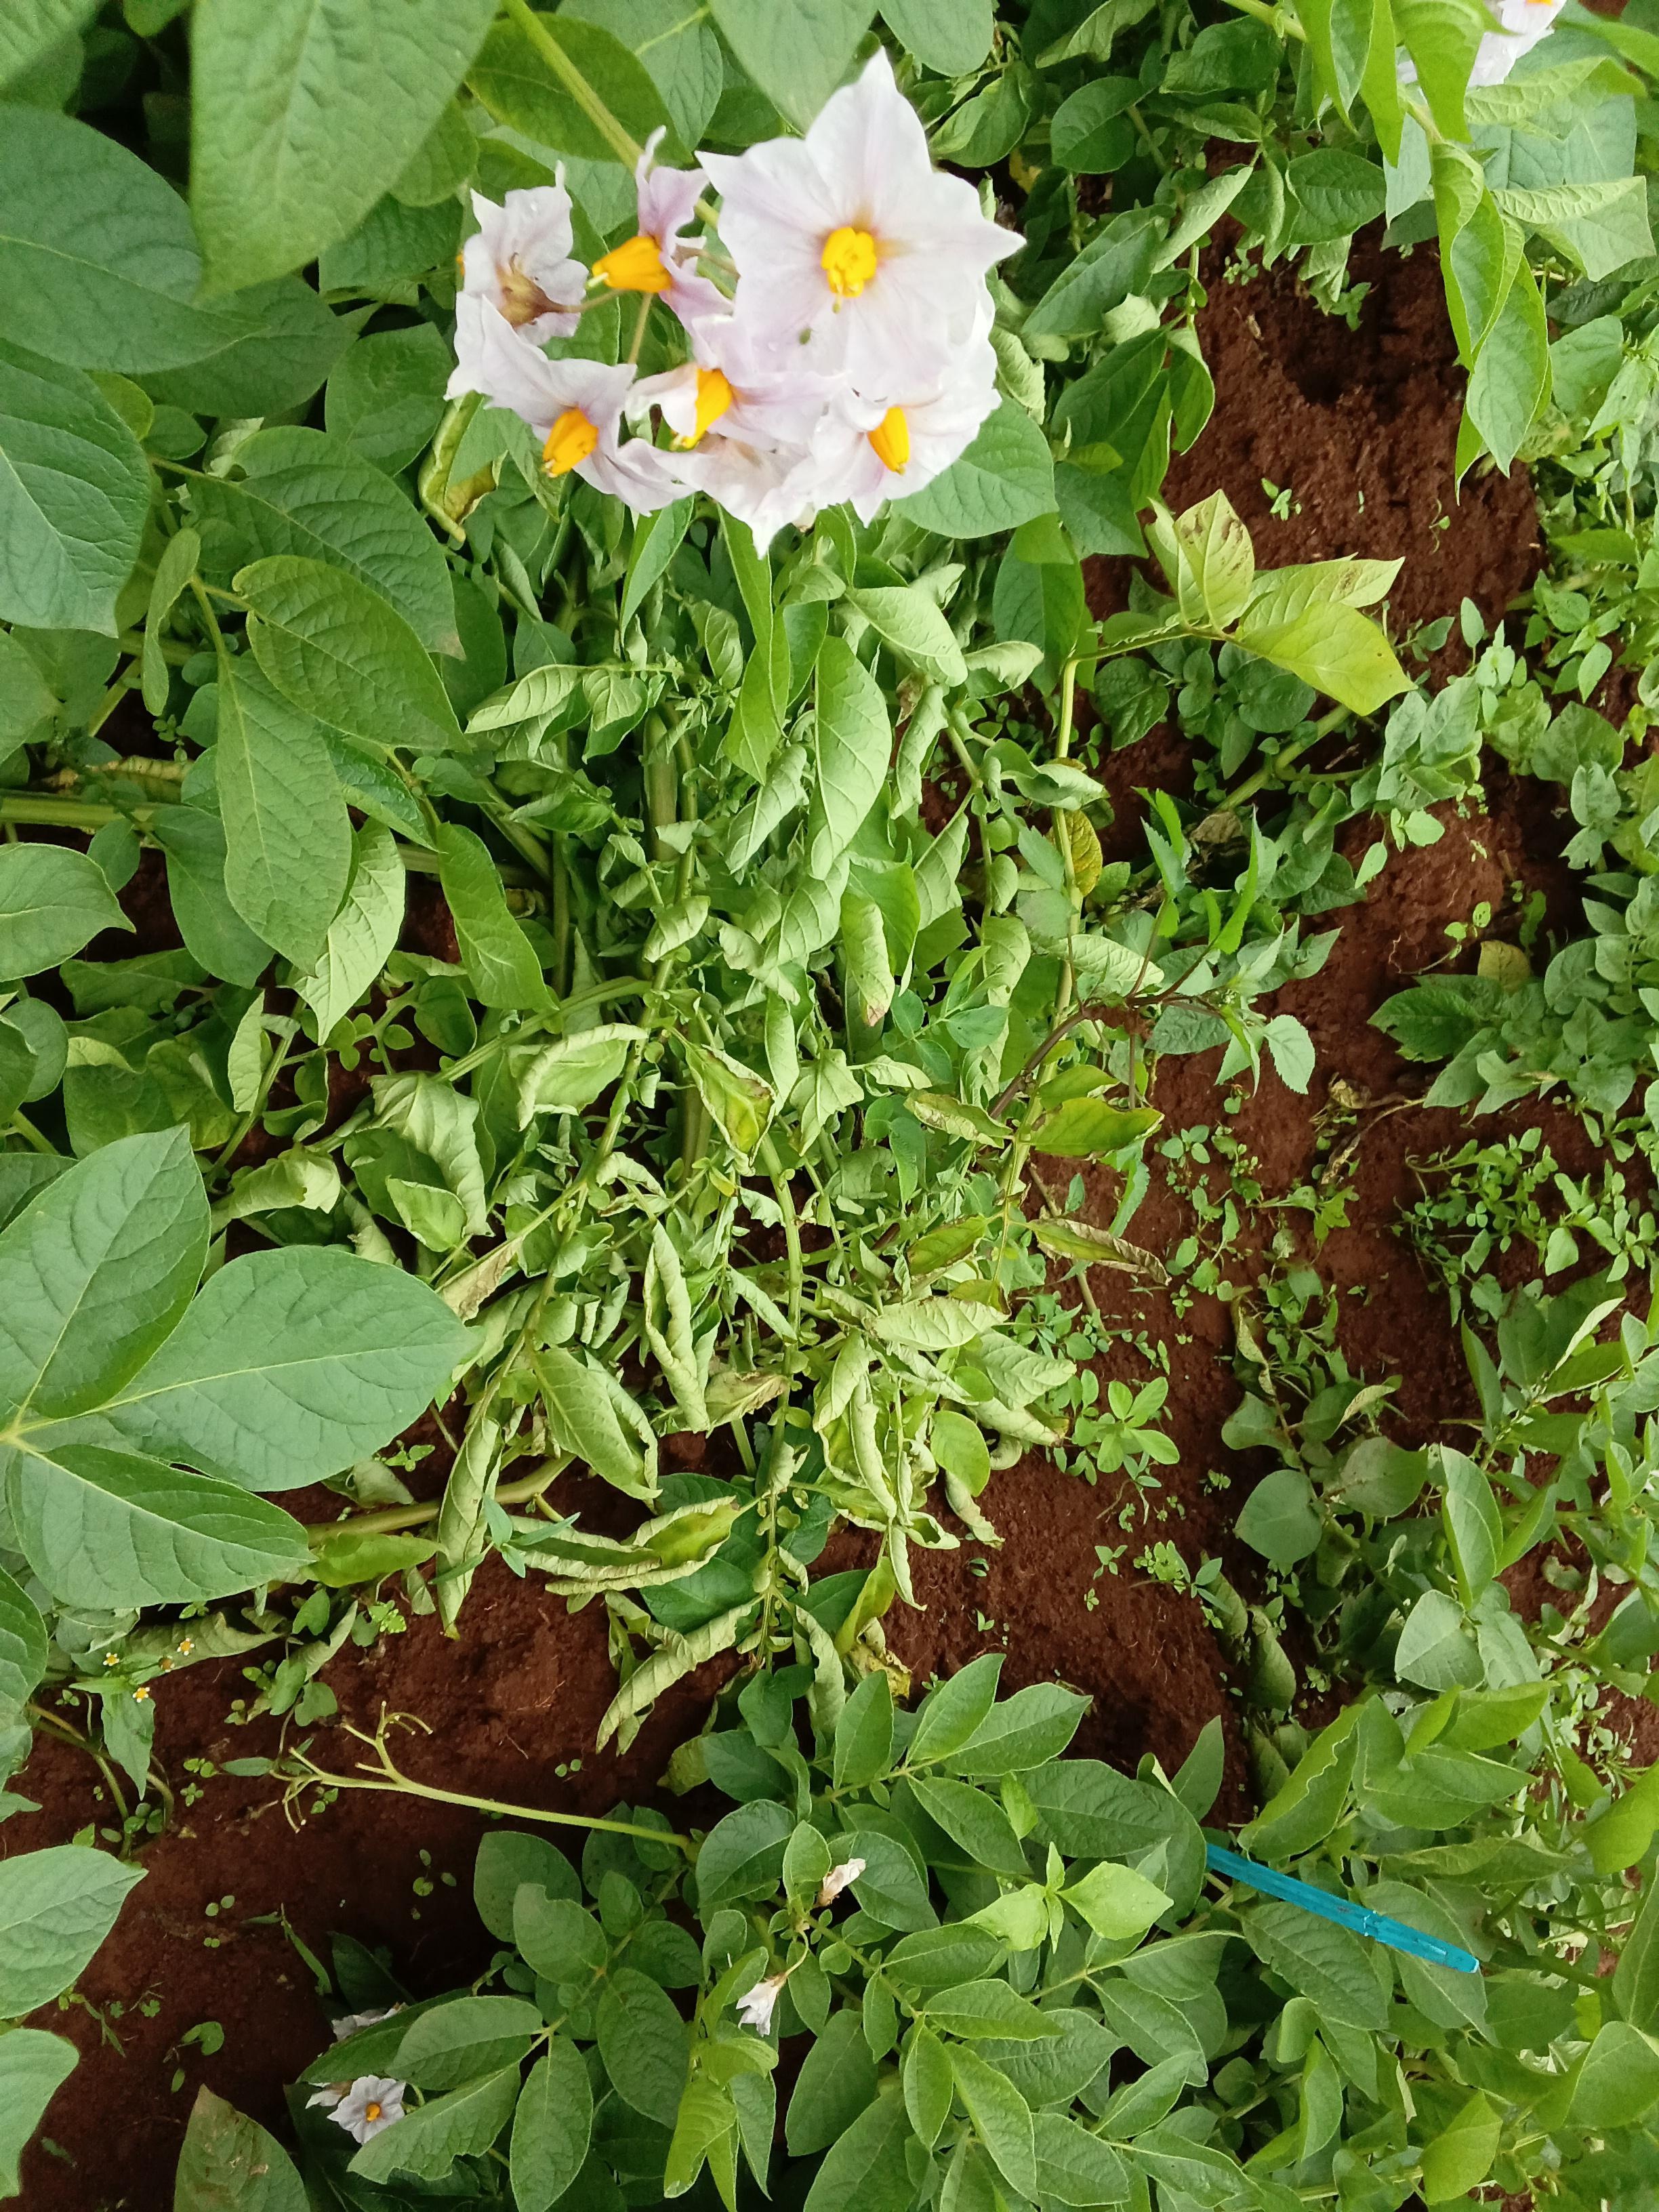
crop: potato
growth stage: flowering
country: Kenya
